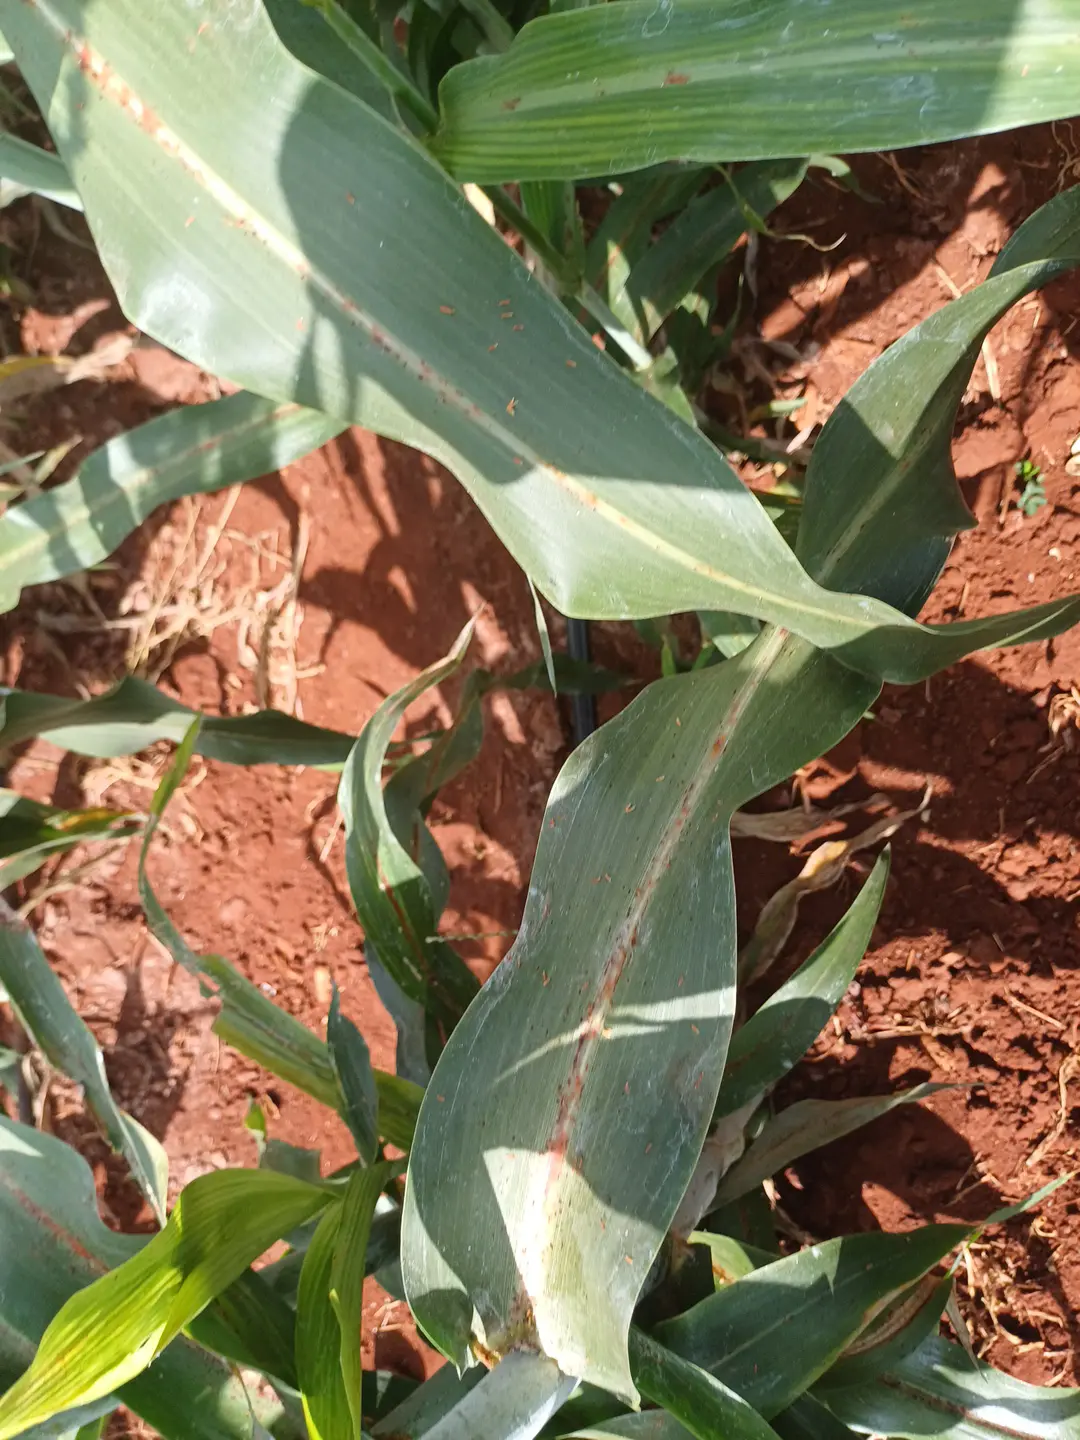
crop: sorghum
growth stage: filling grain
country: Kenya
